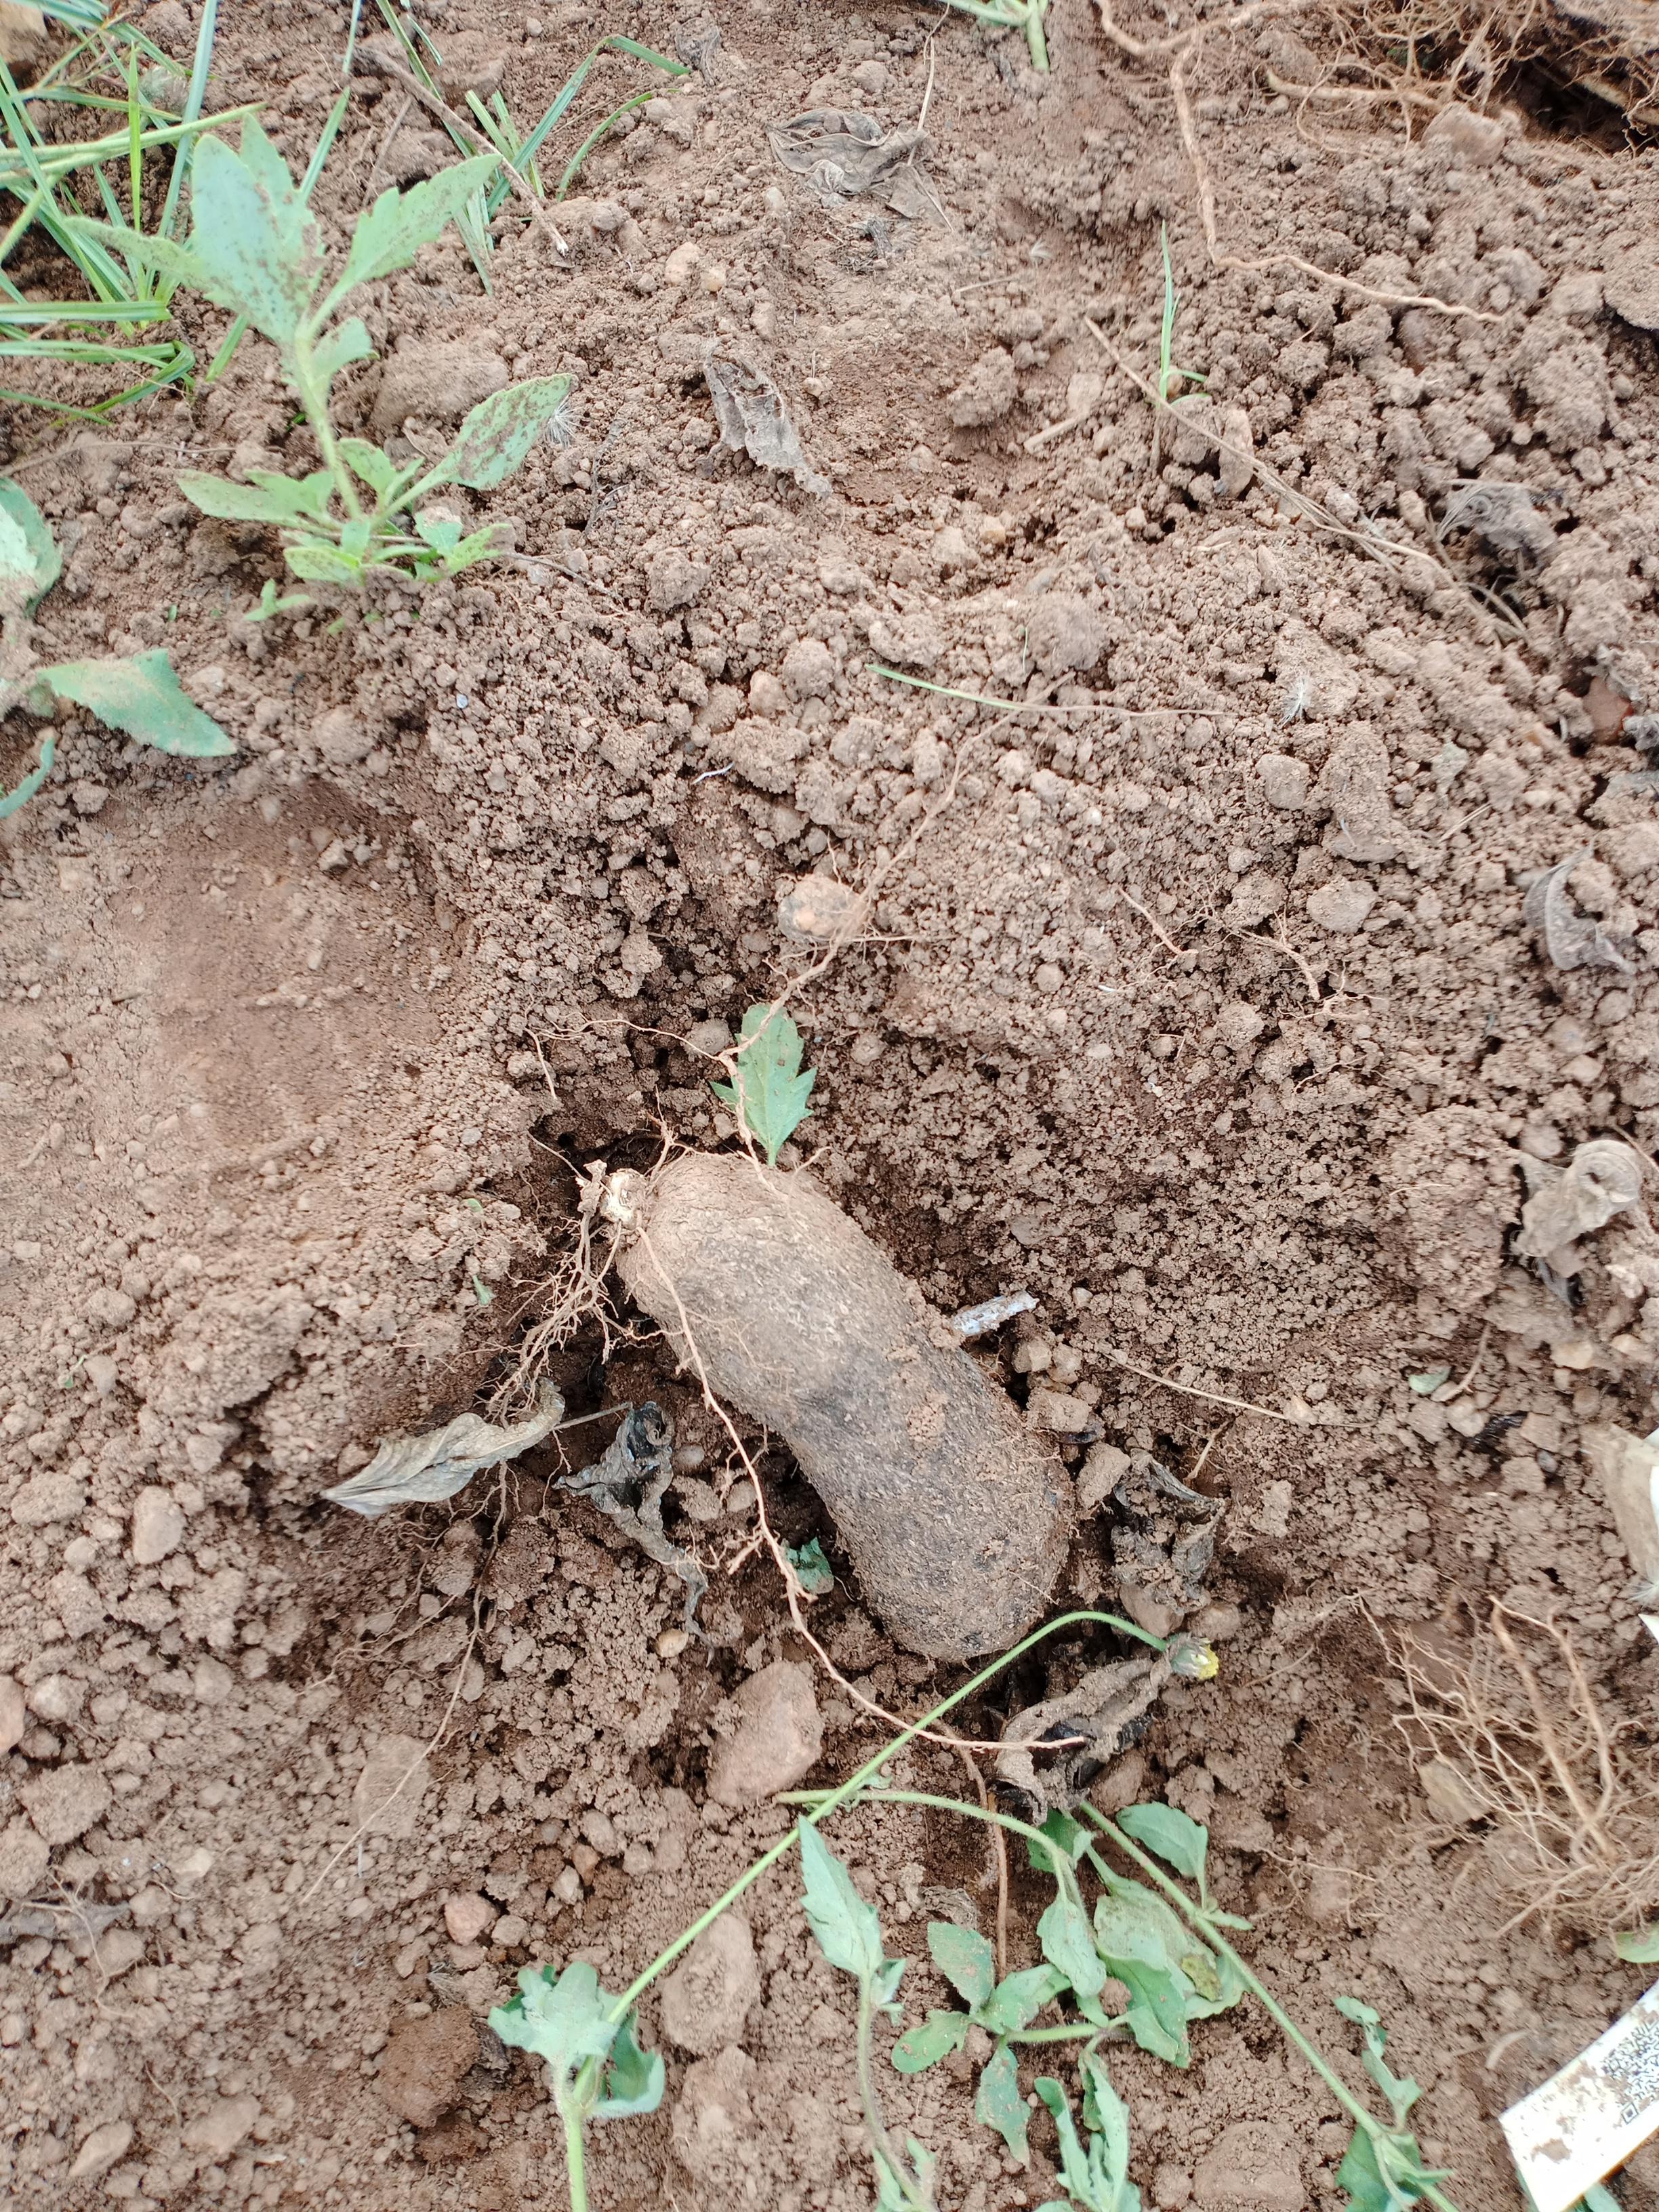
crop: yam
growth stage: harvest
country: Nigeria
